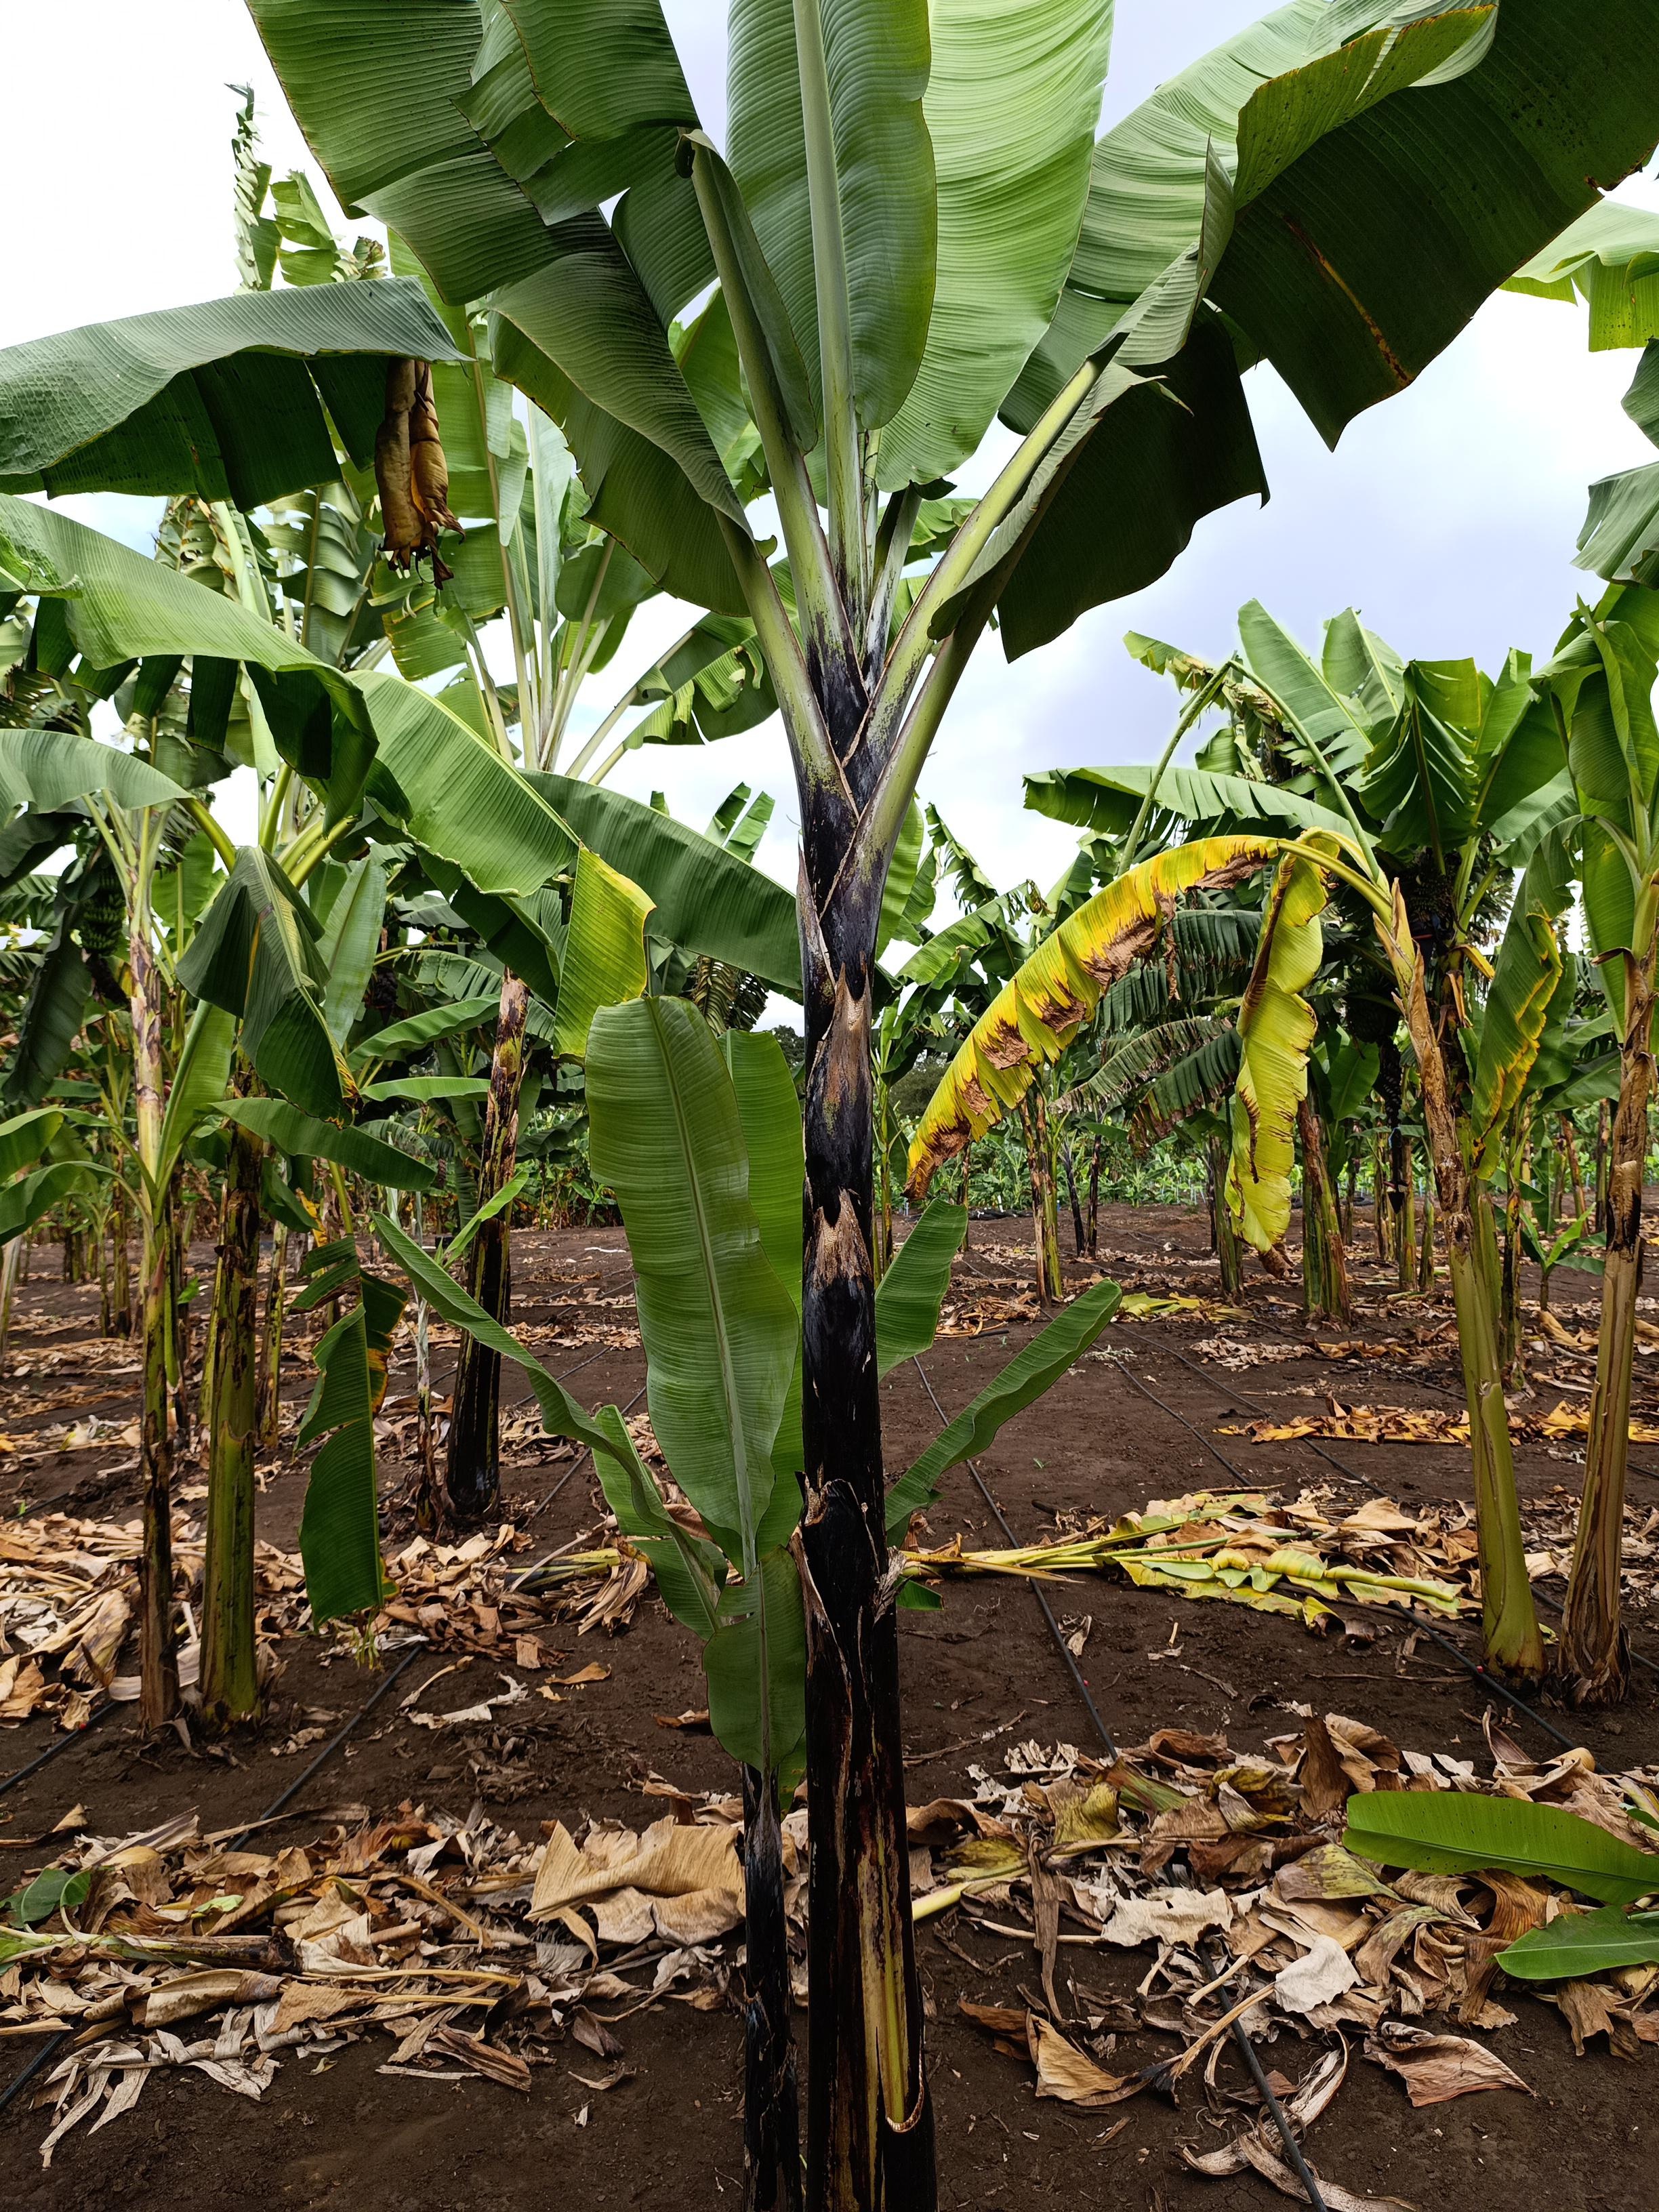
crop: banana
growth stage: vegetative
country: Tanzania
